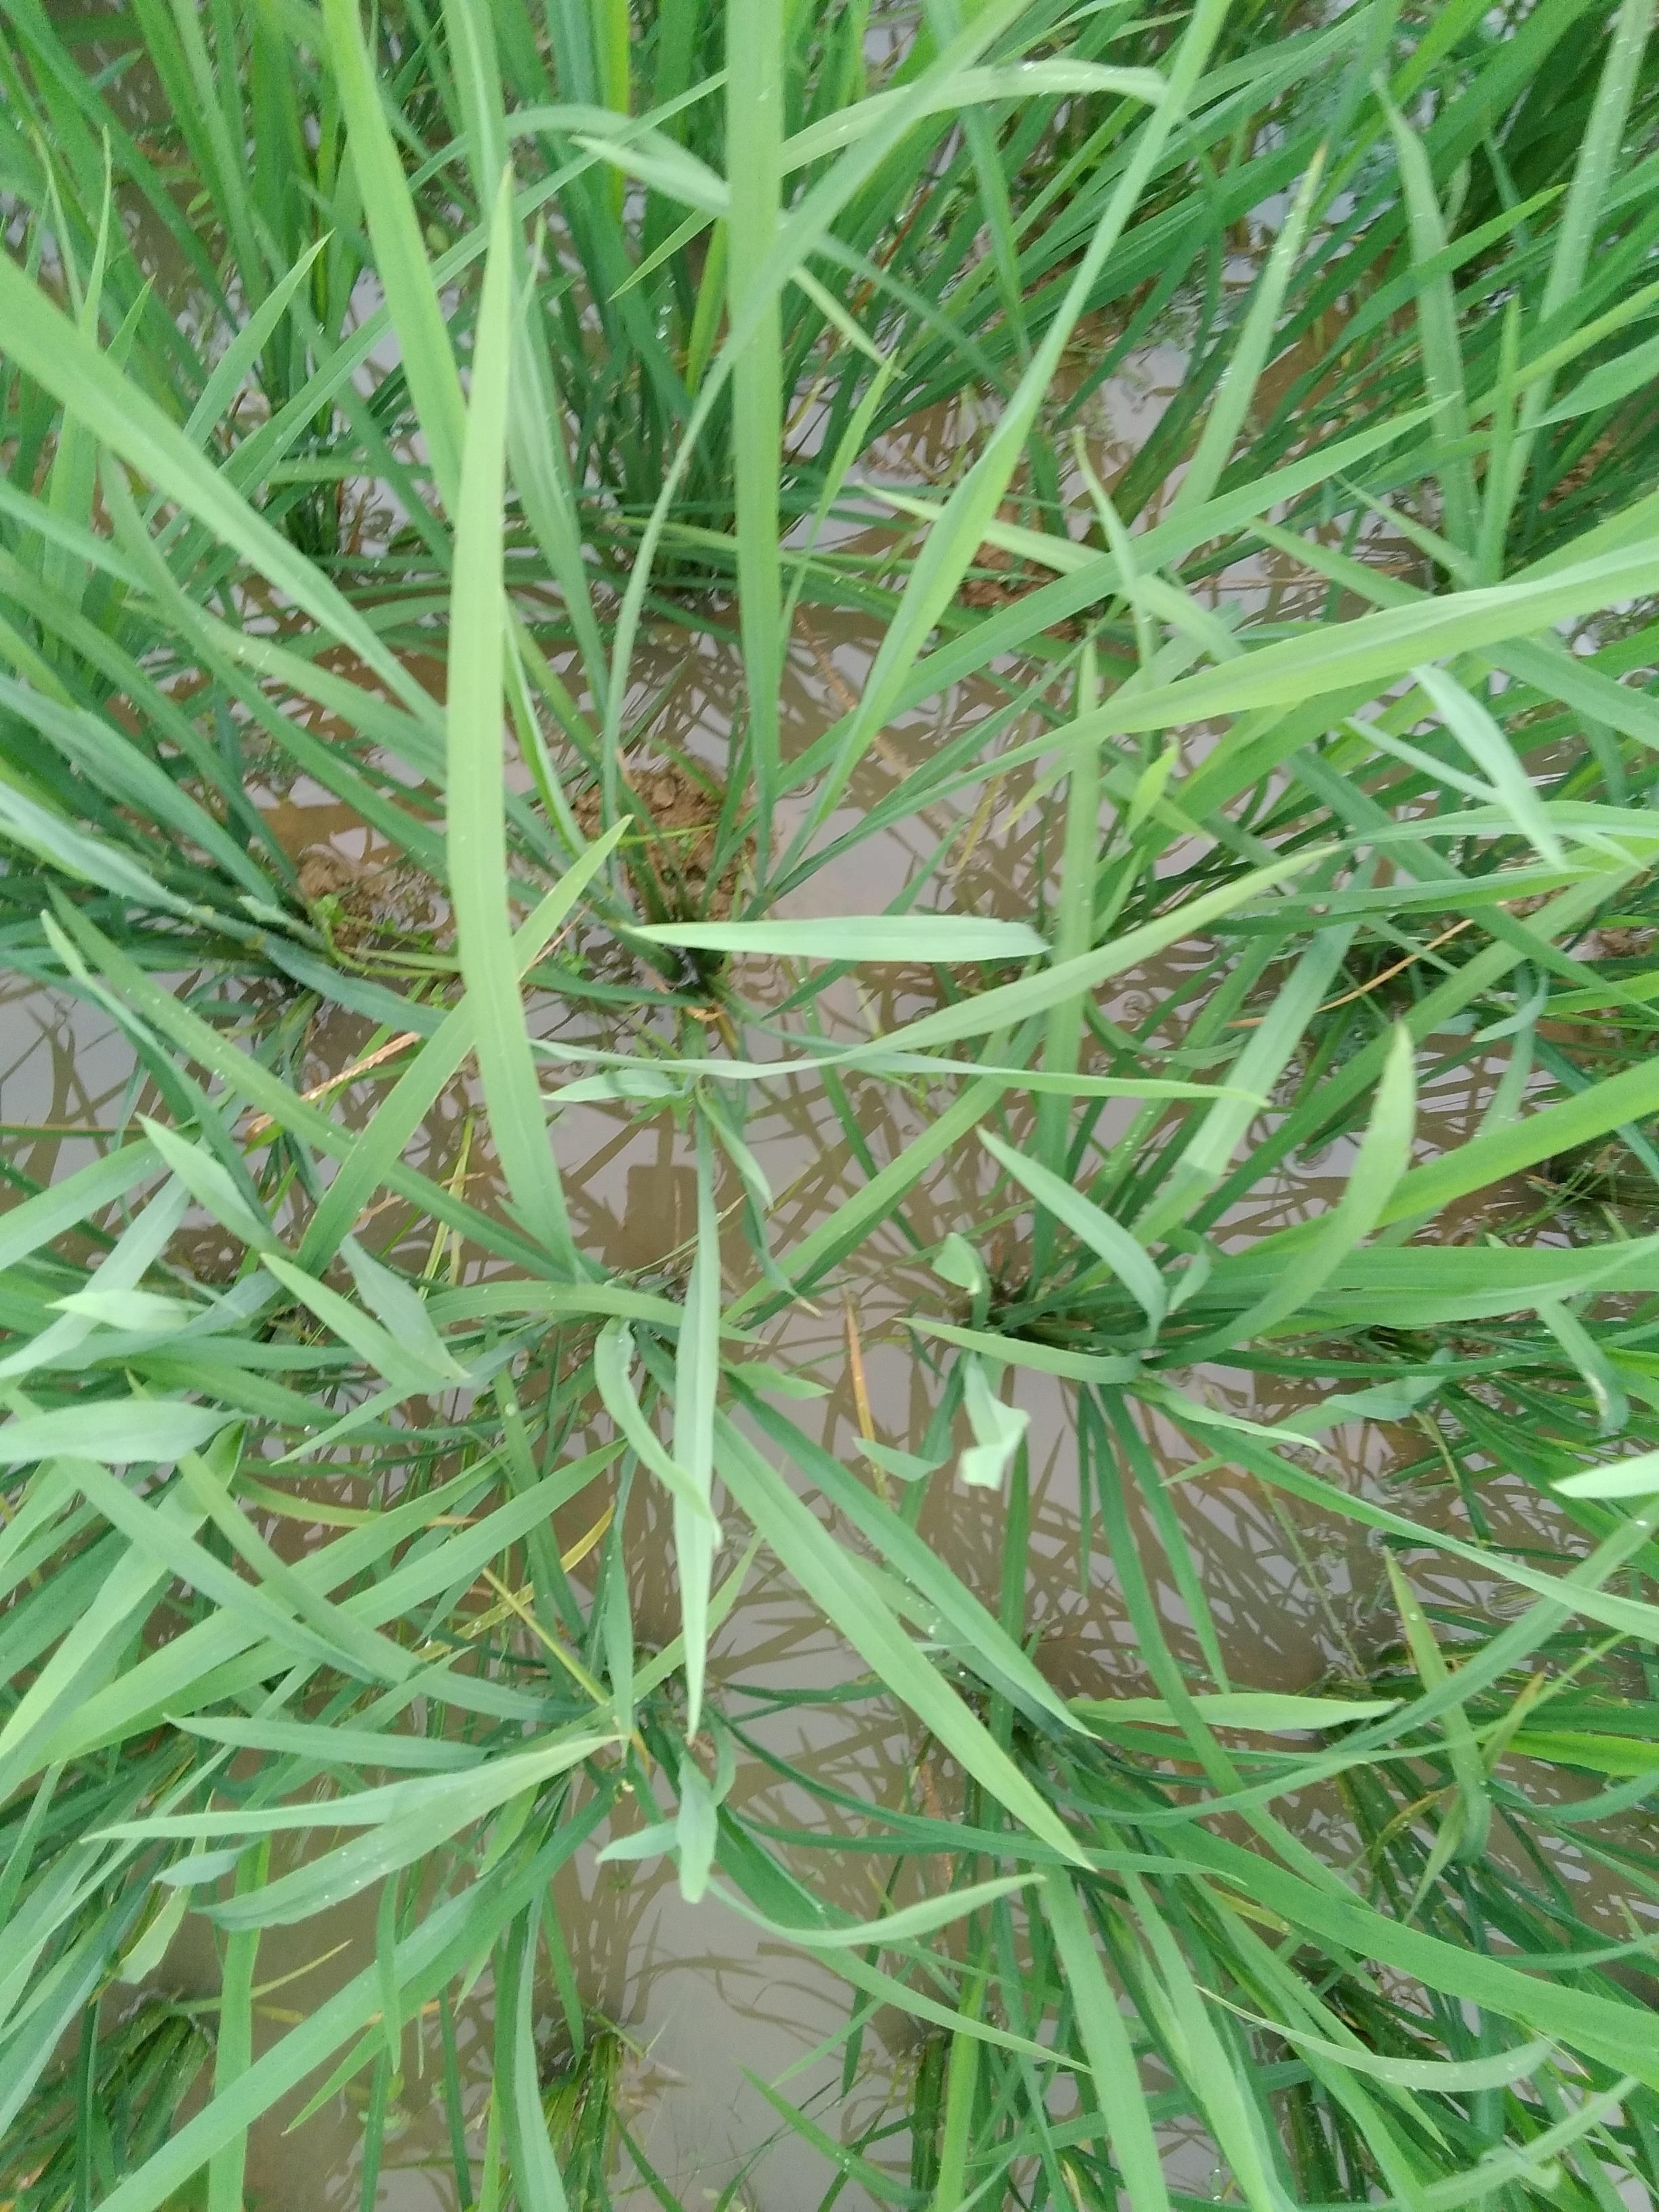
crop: rice
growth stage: vegetative
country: Nigeria
